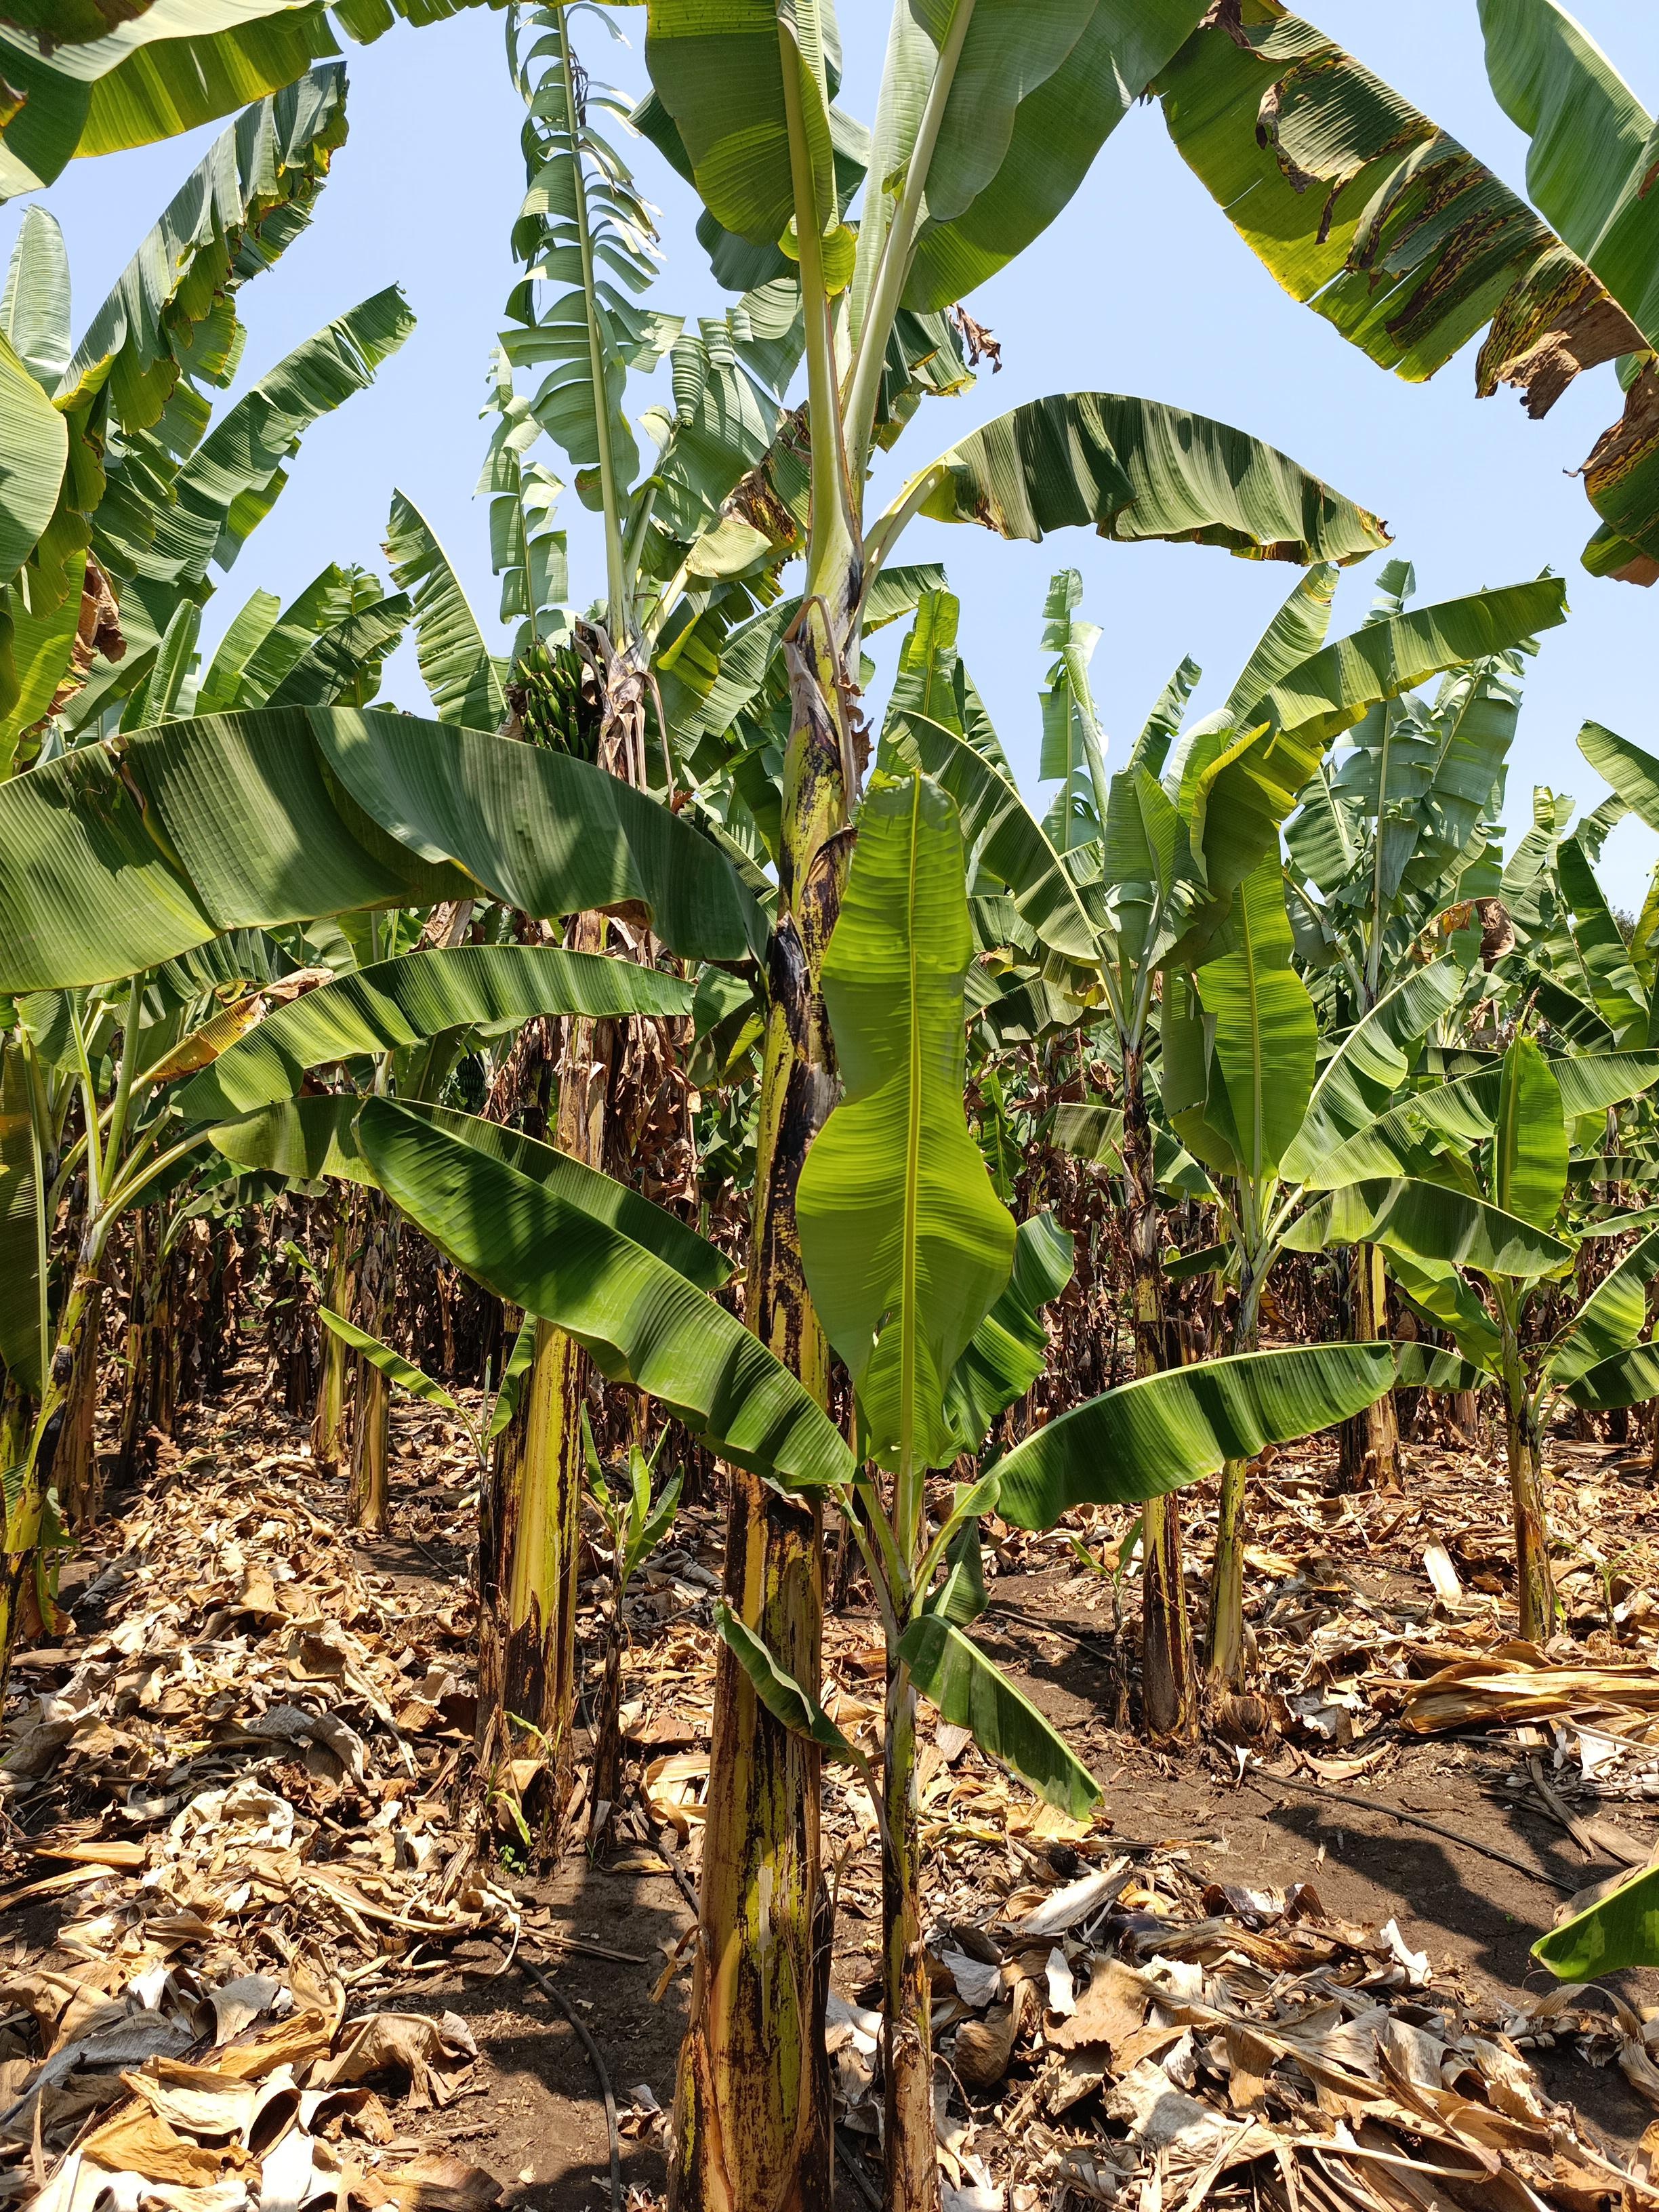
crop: banana
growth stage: vegetative
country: Tanzania
